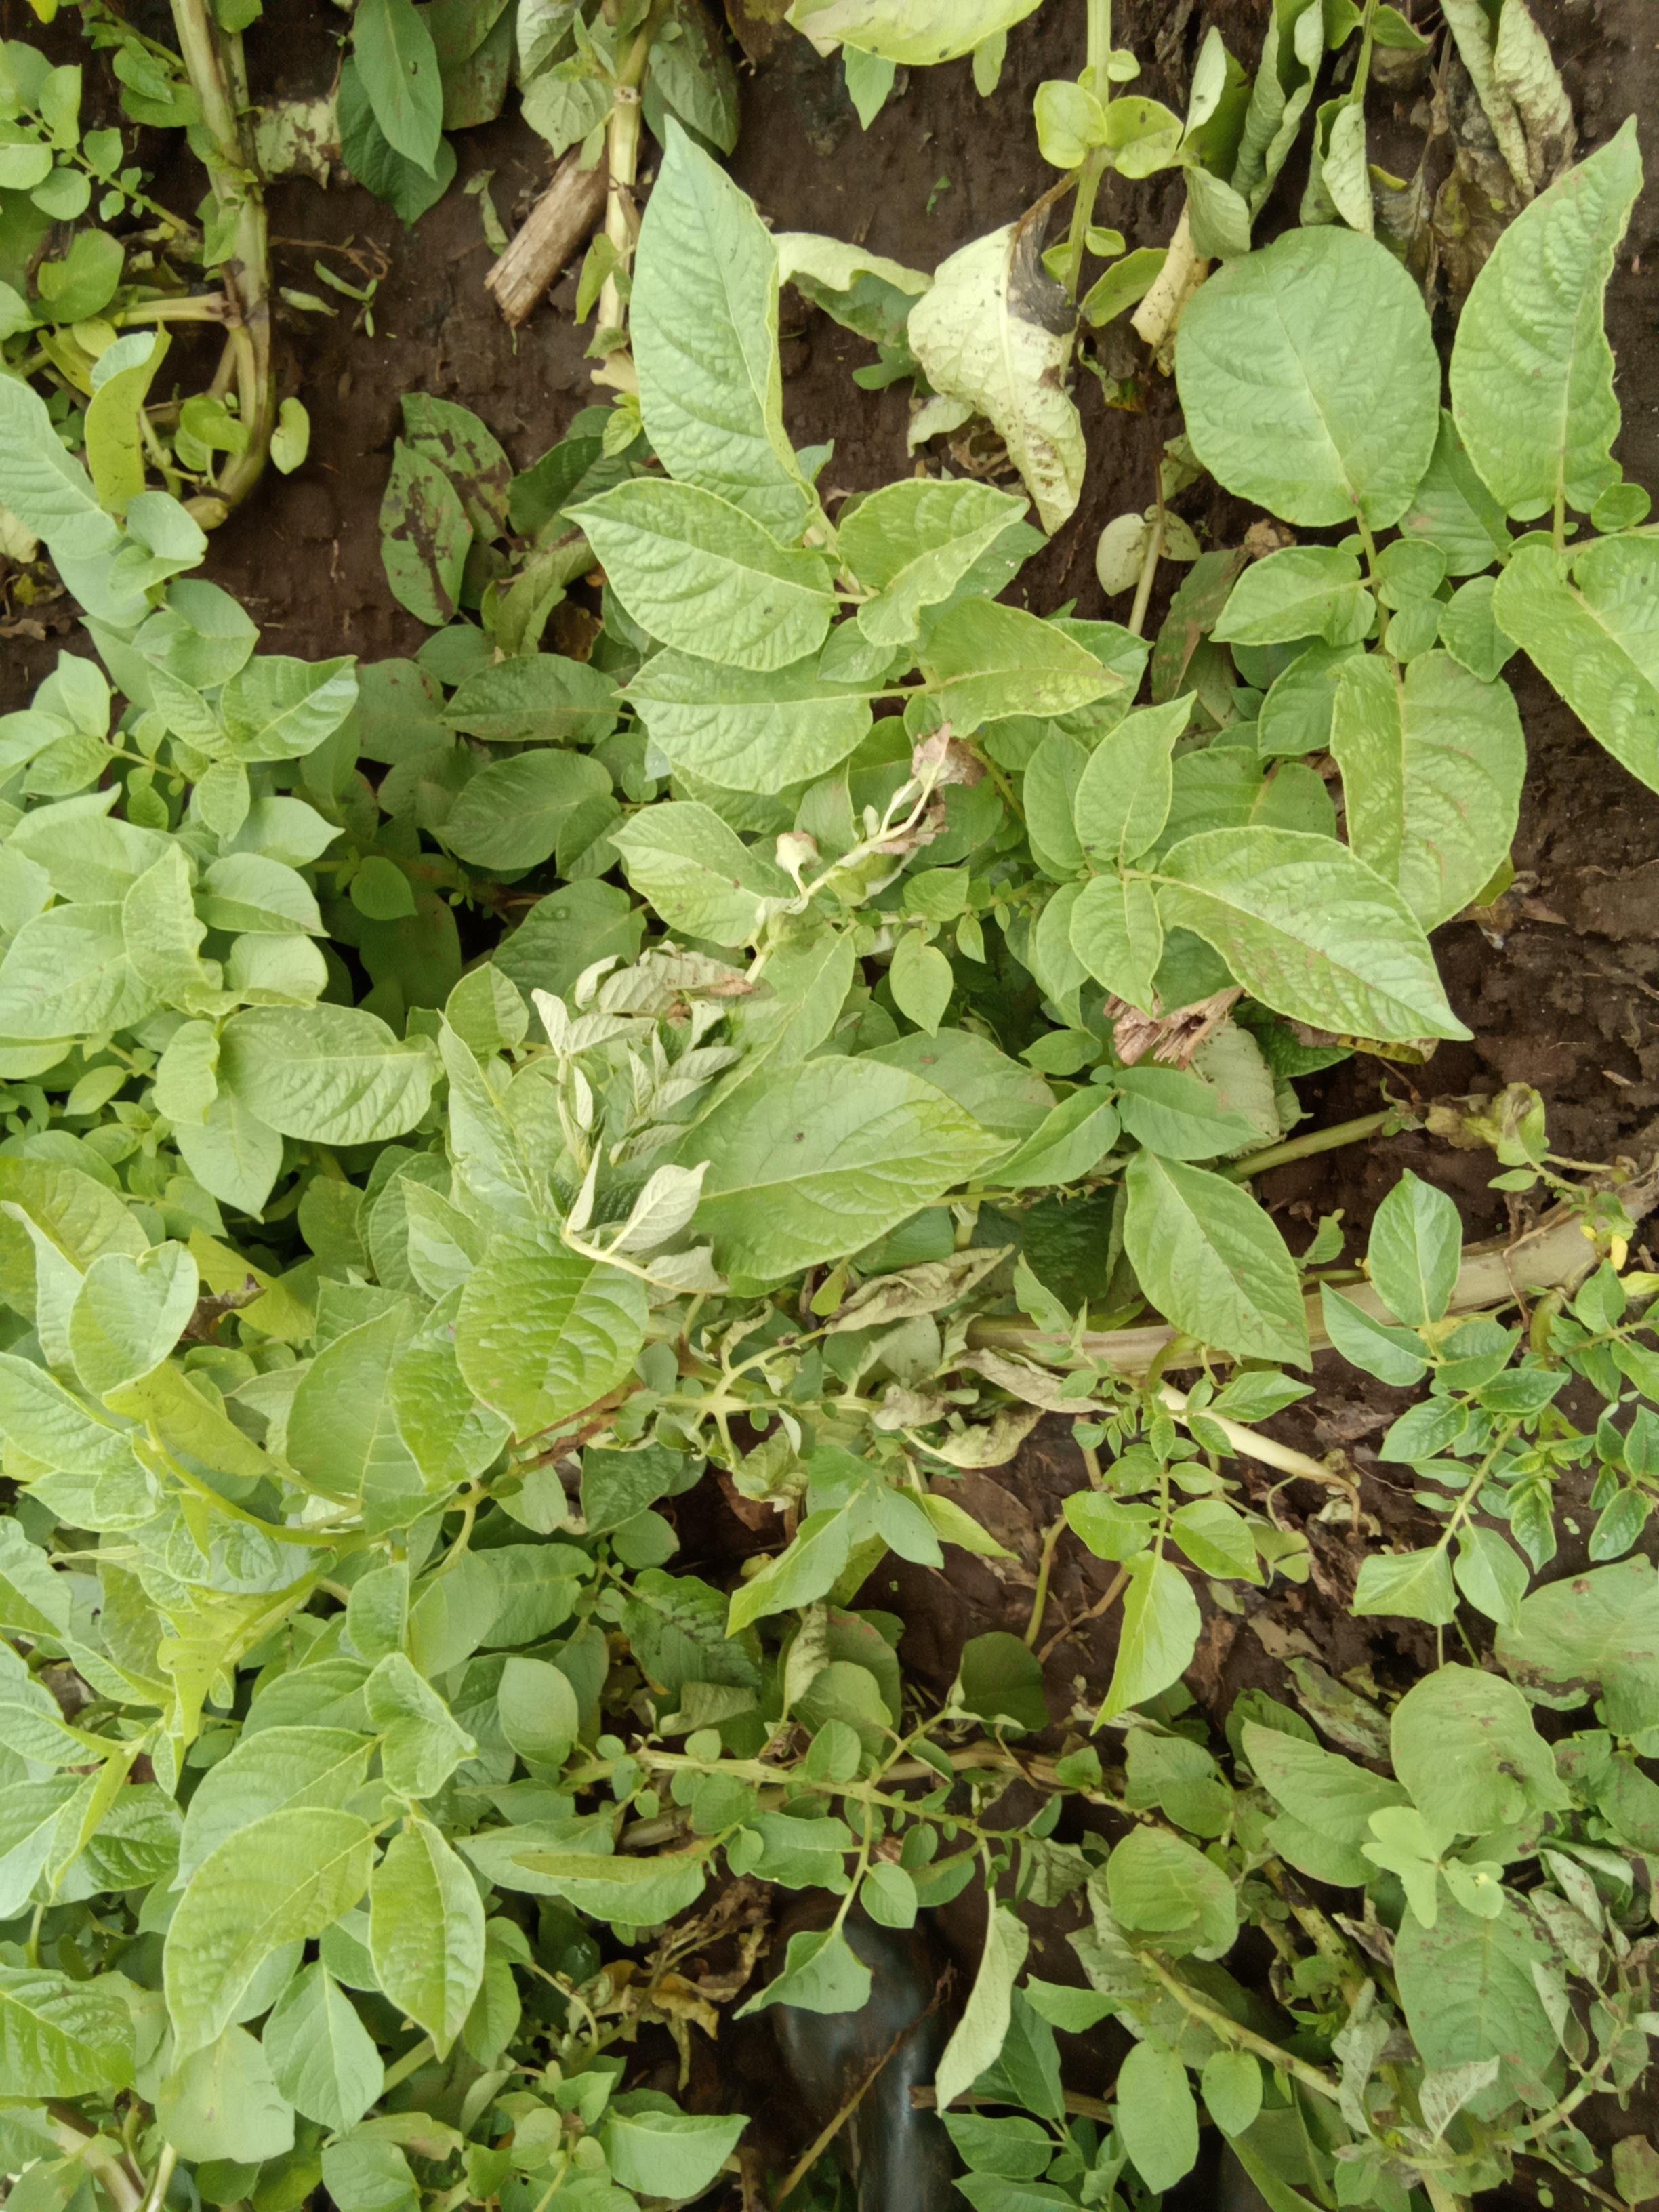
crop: potato
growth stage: flowering
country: Kenya
